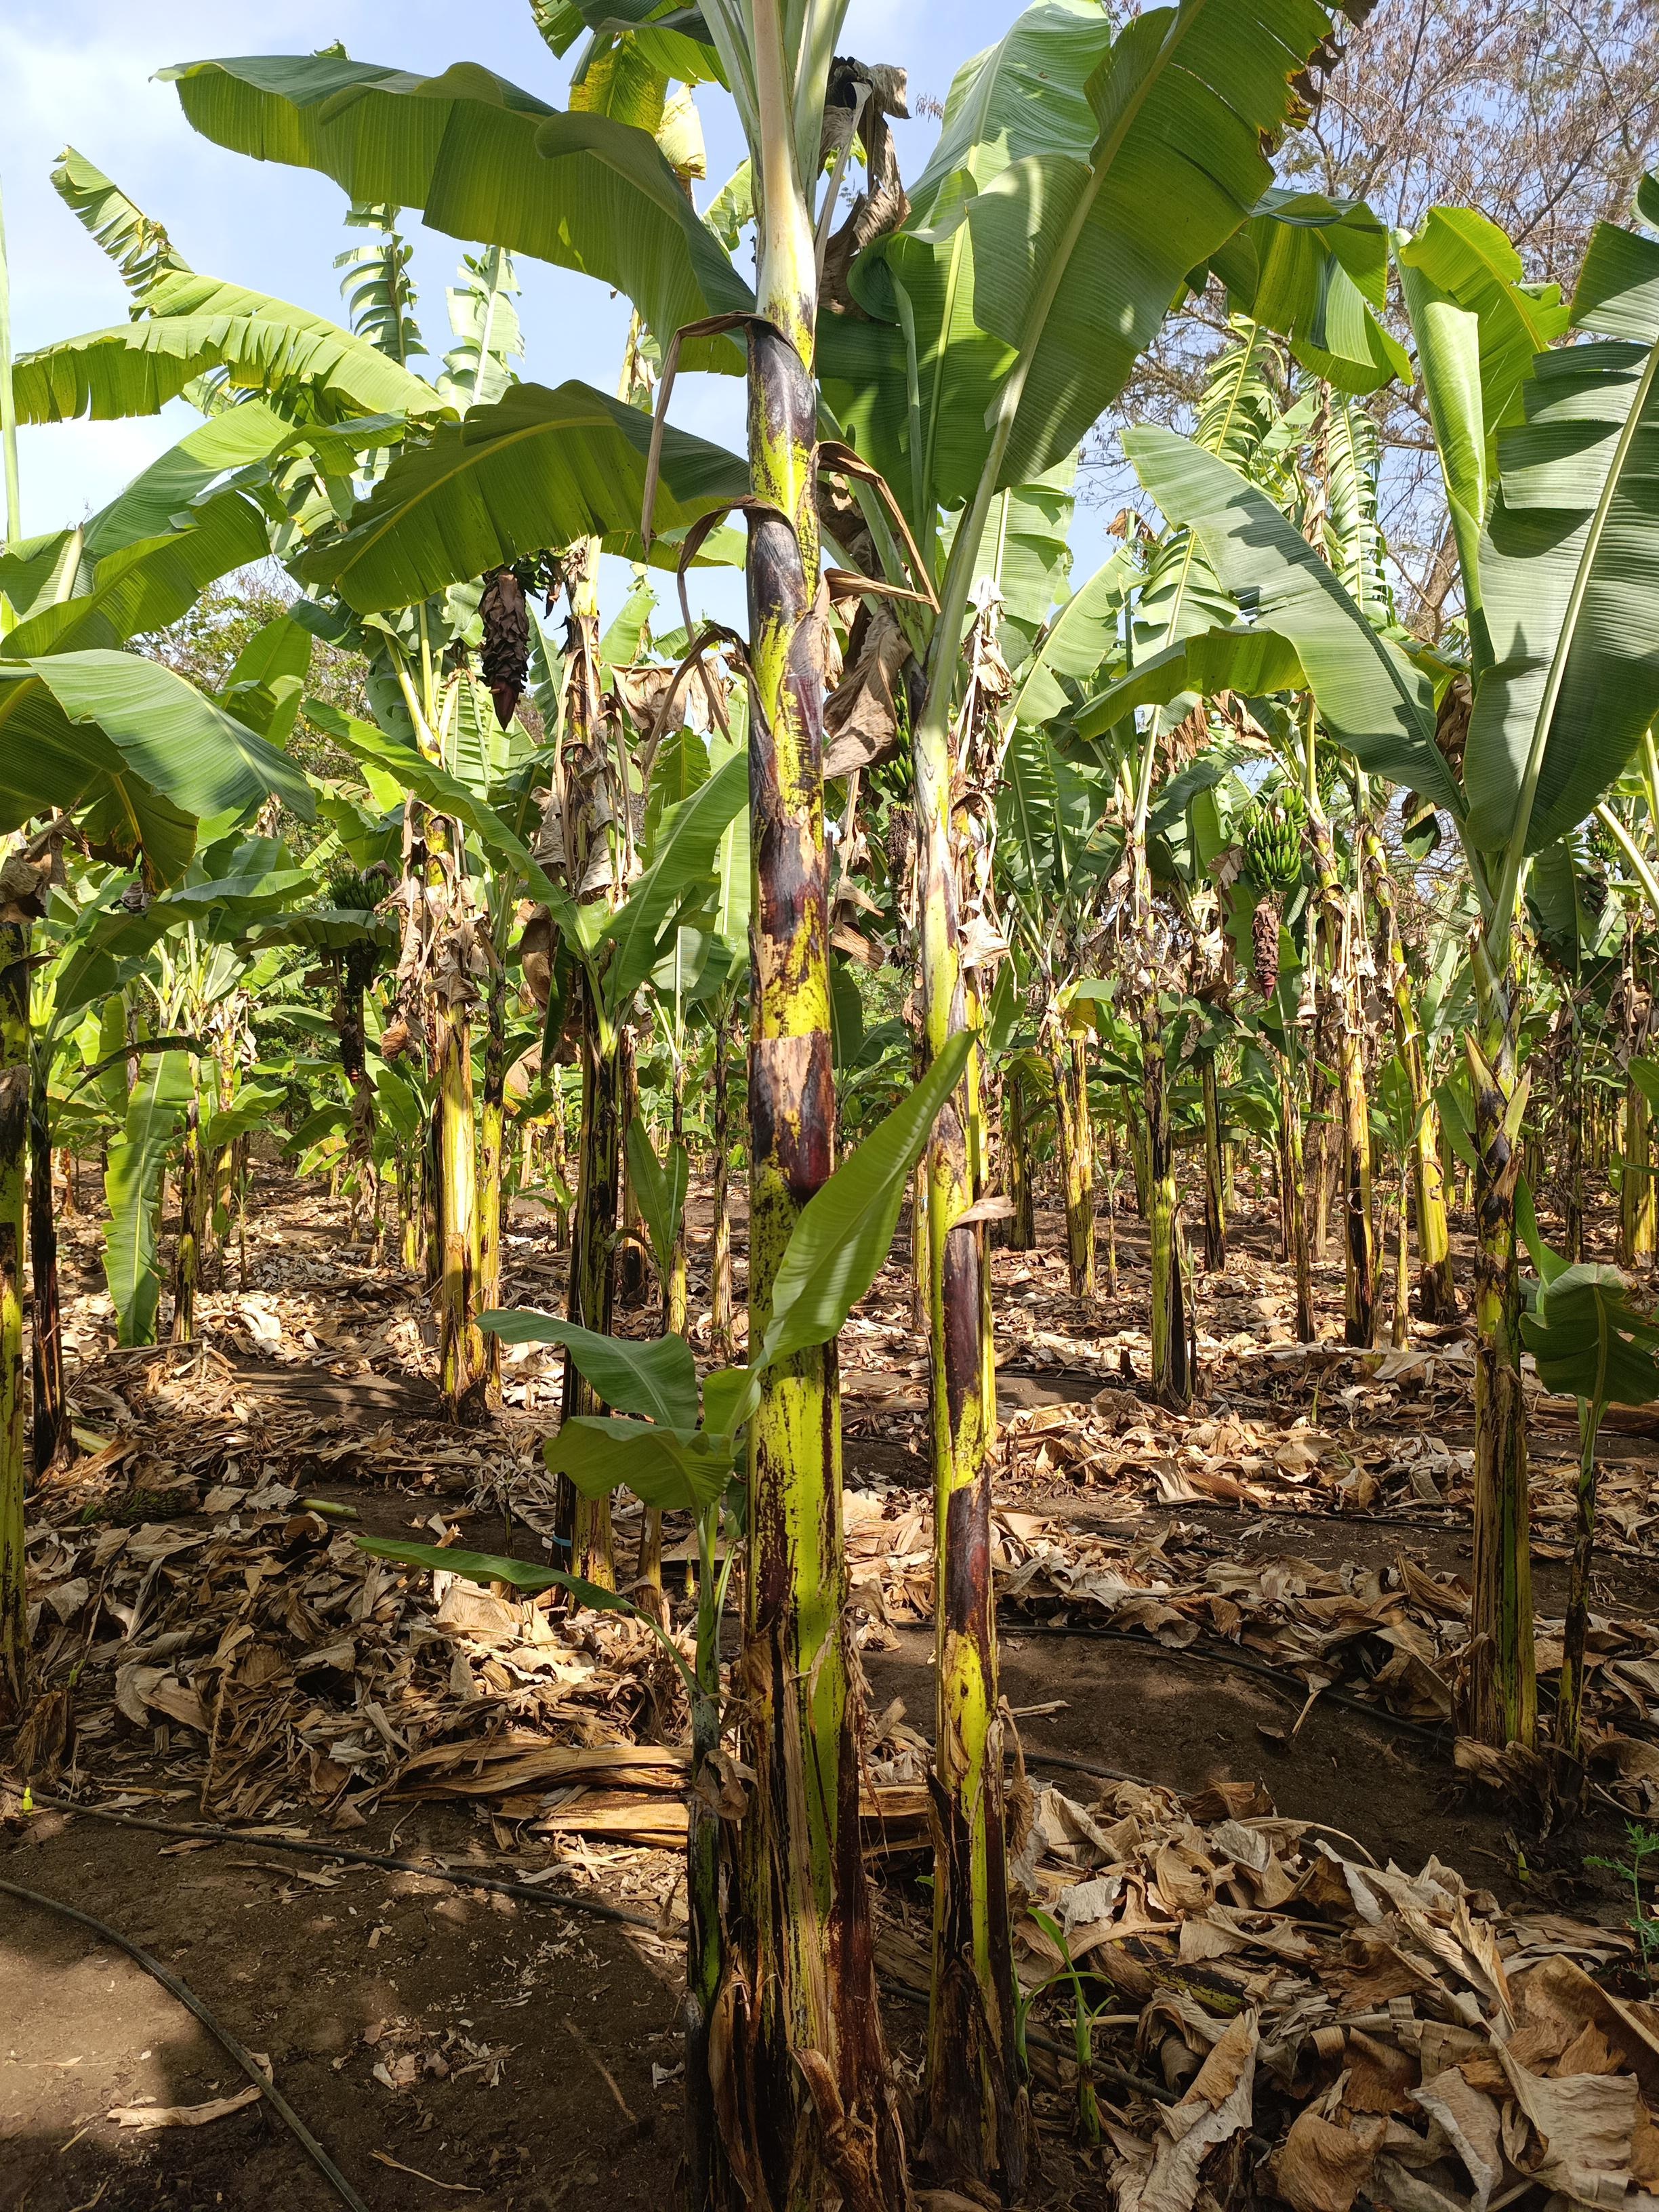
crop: banana
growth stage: vegetative
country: Tanzania
